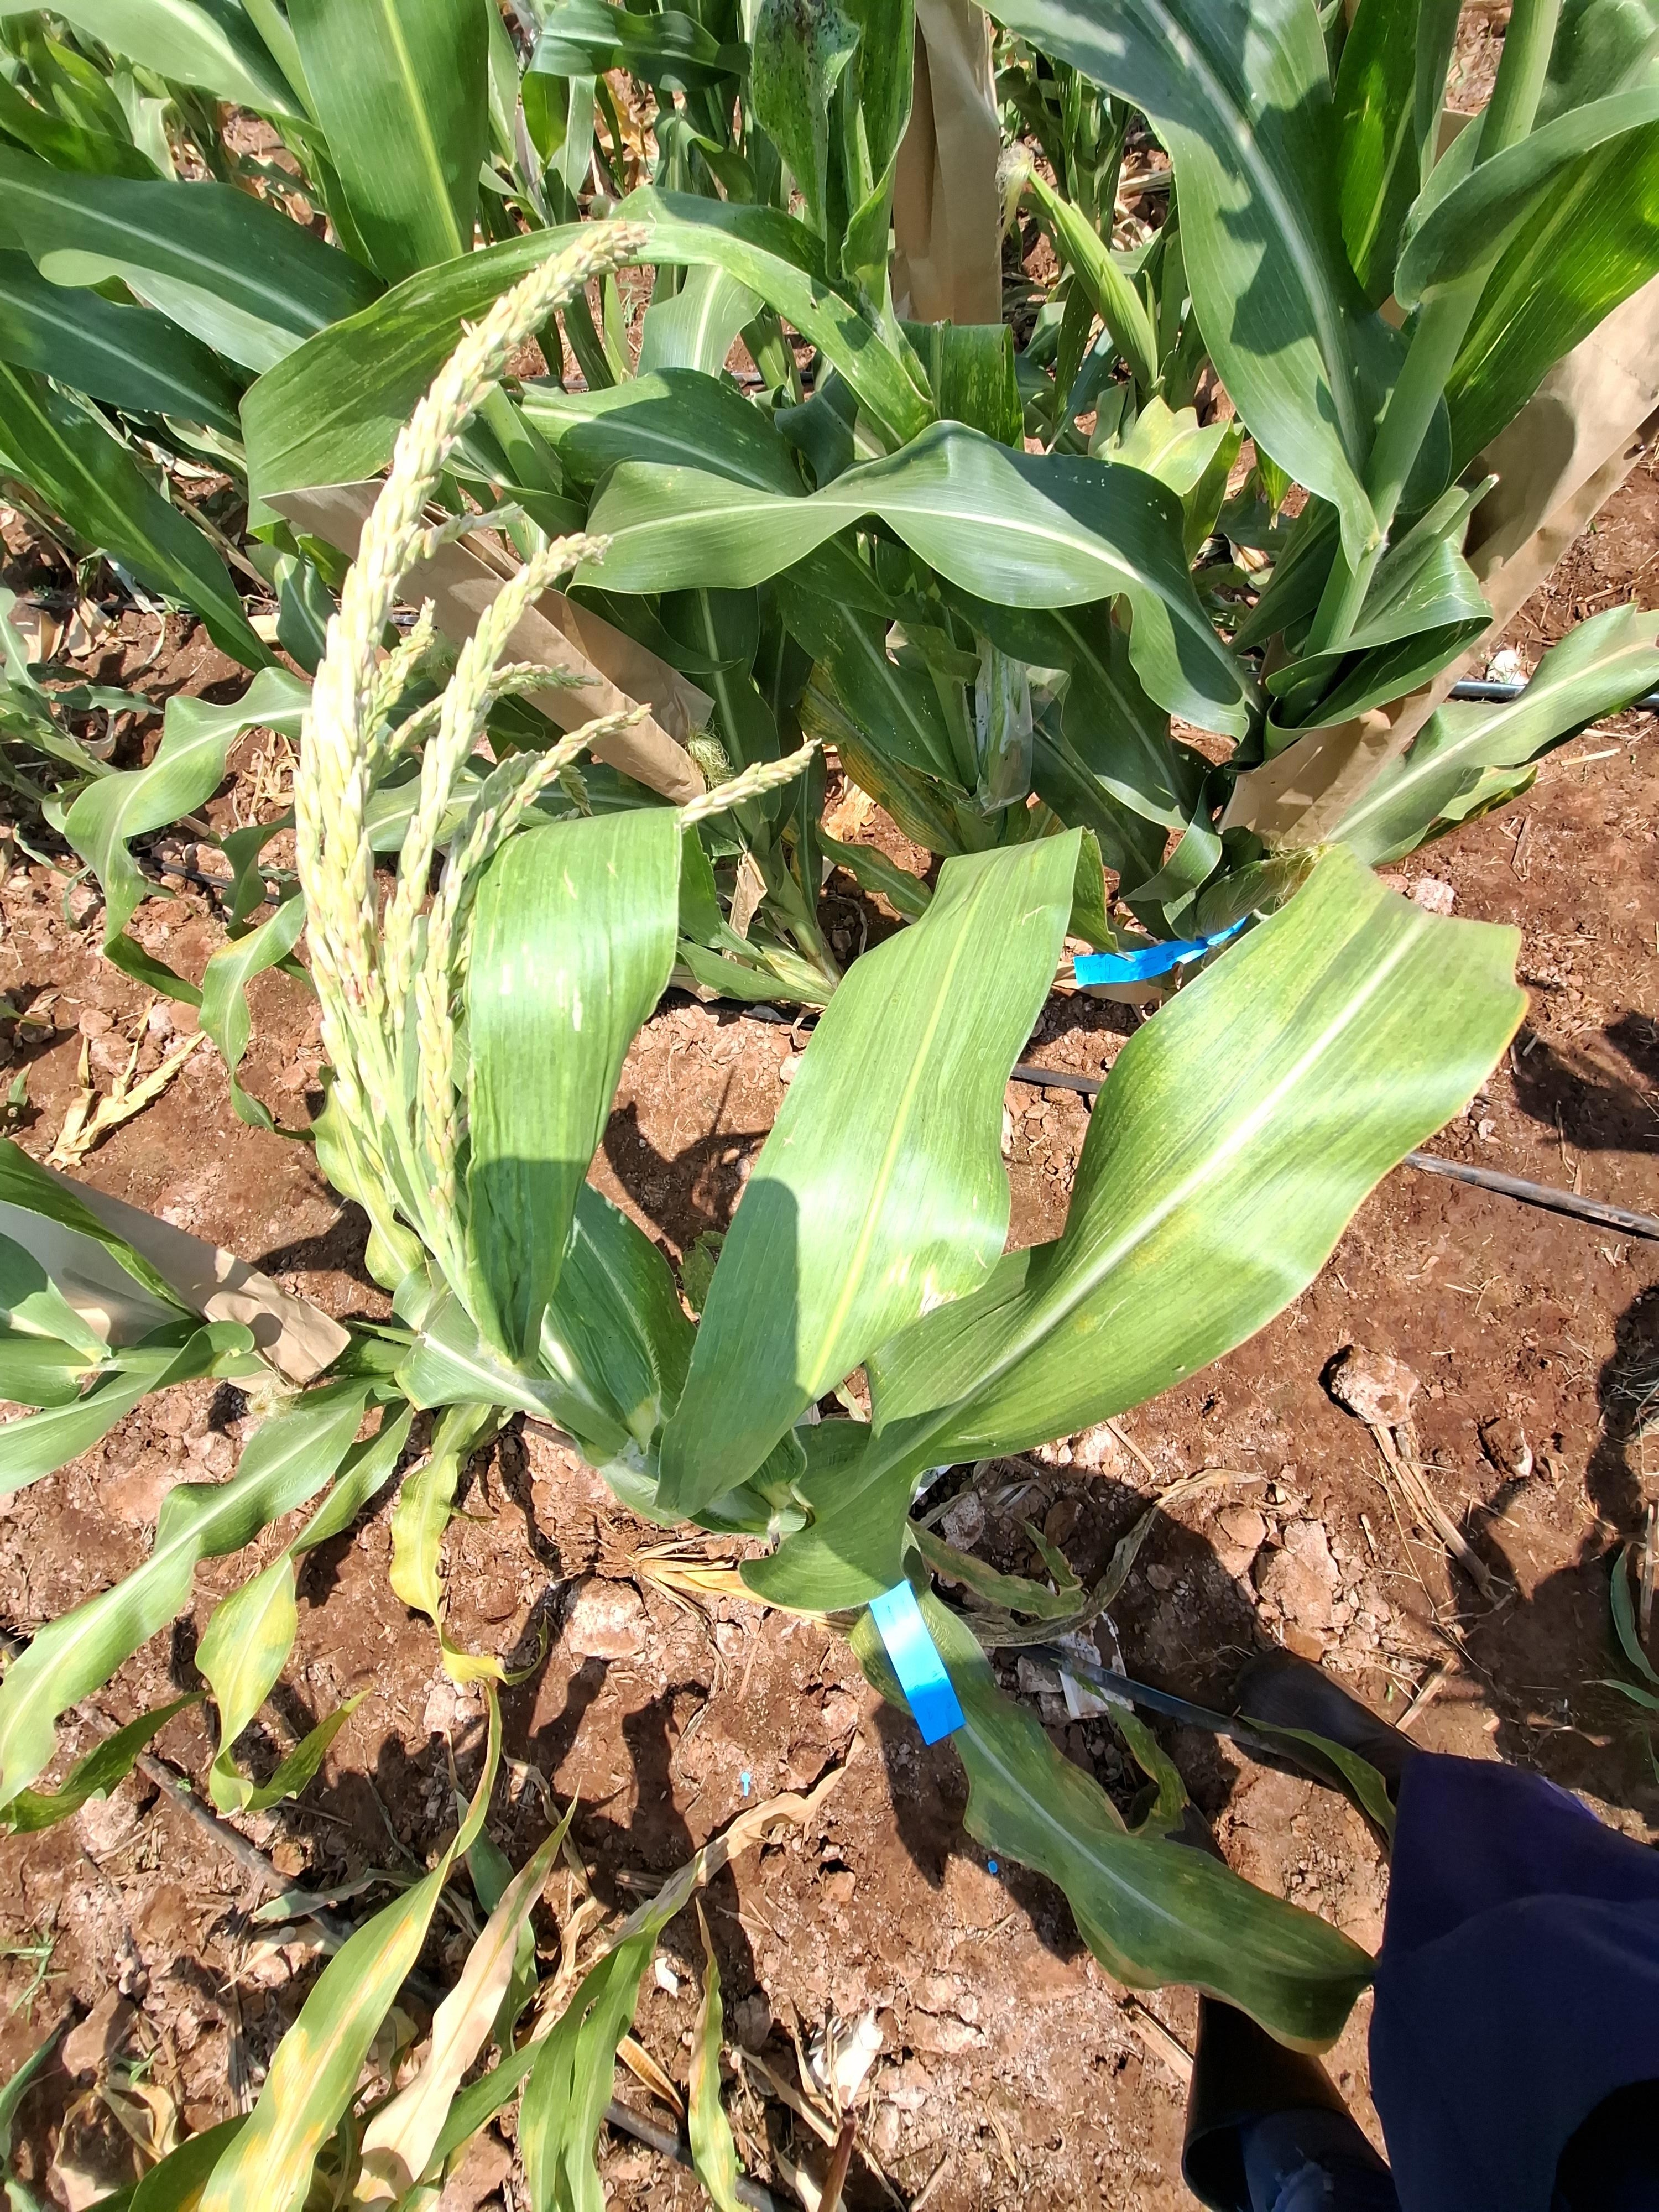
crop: maize
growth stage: flowering
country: Kenya
